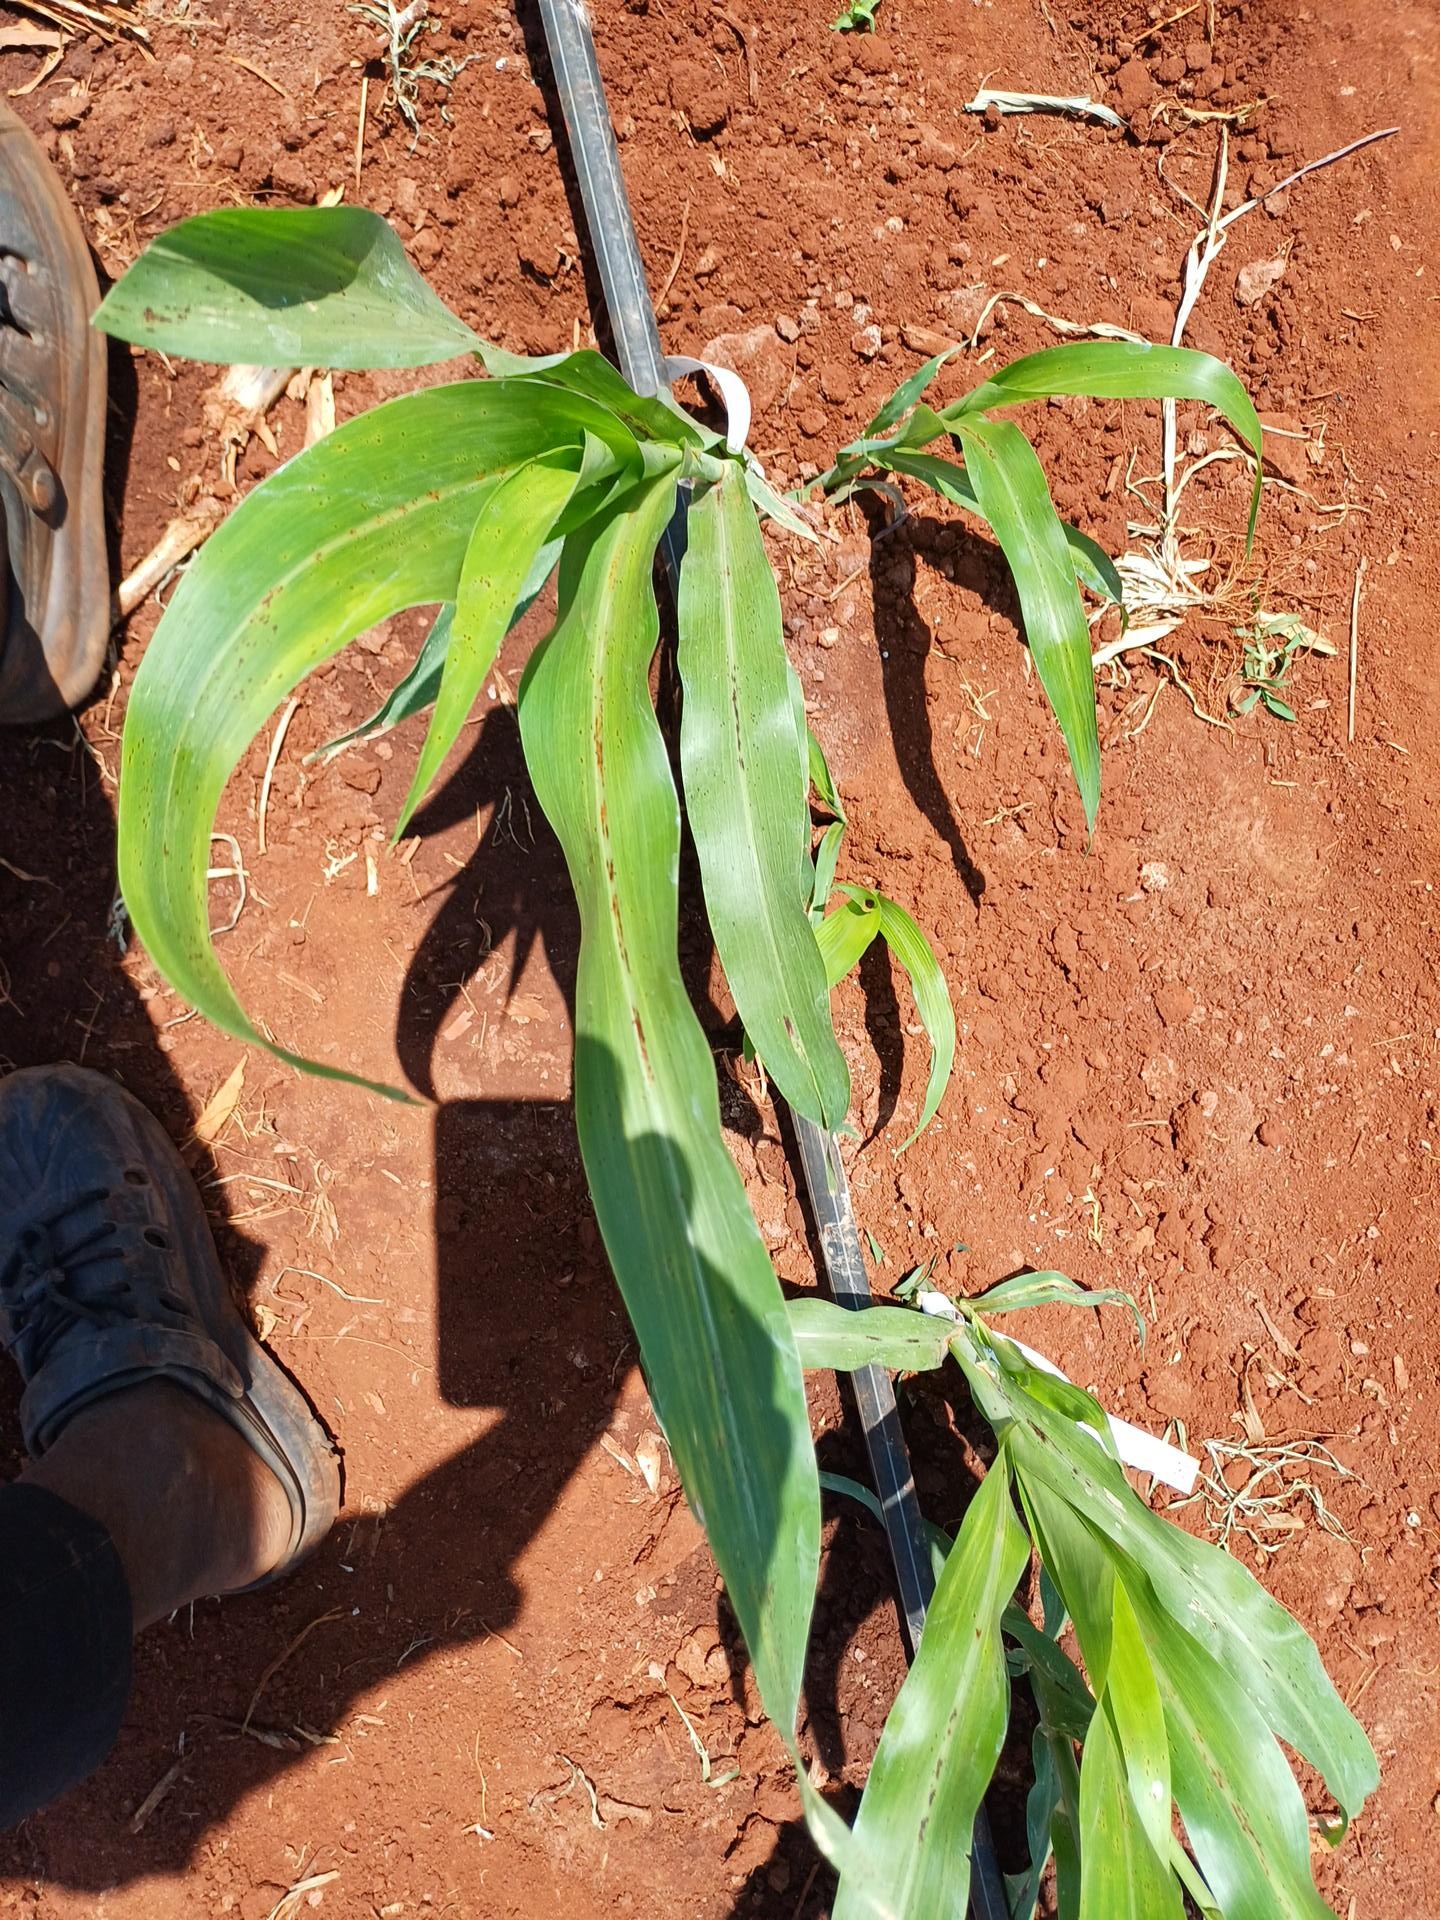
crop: sorghum
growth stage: vegetative
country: Kenya
